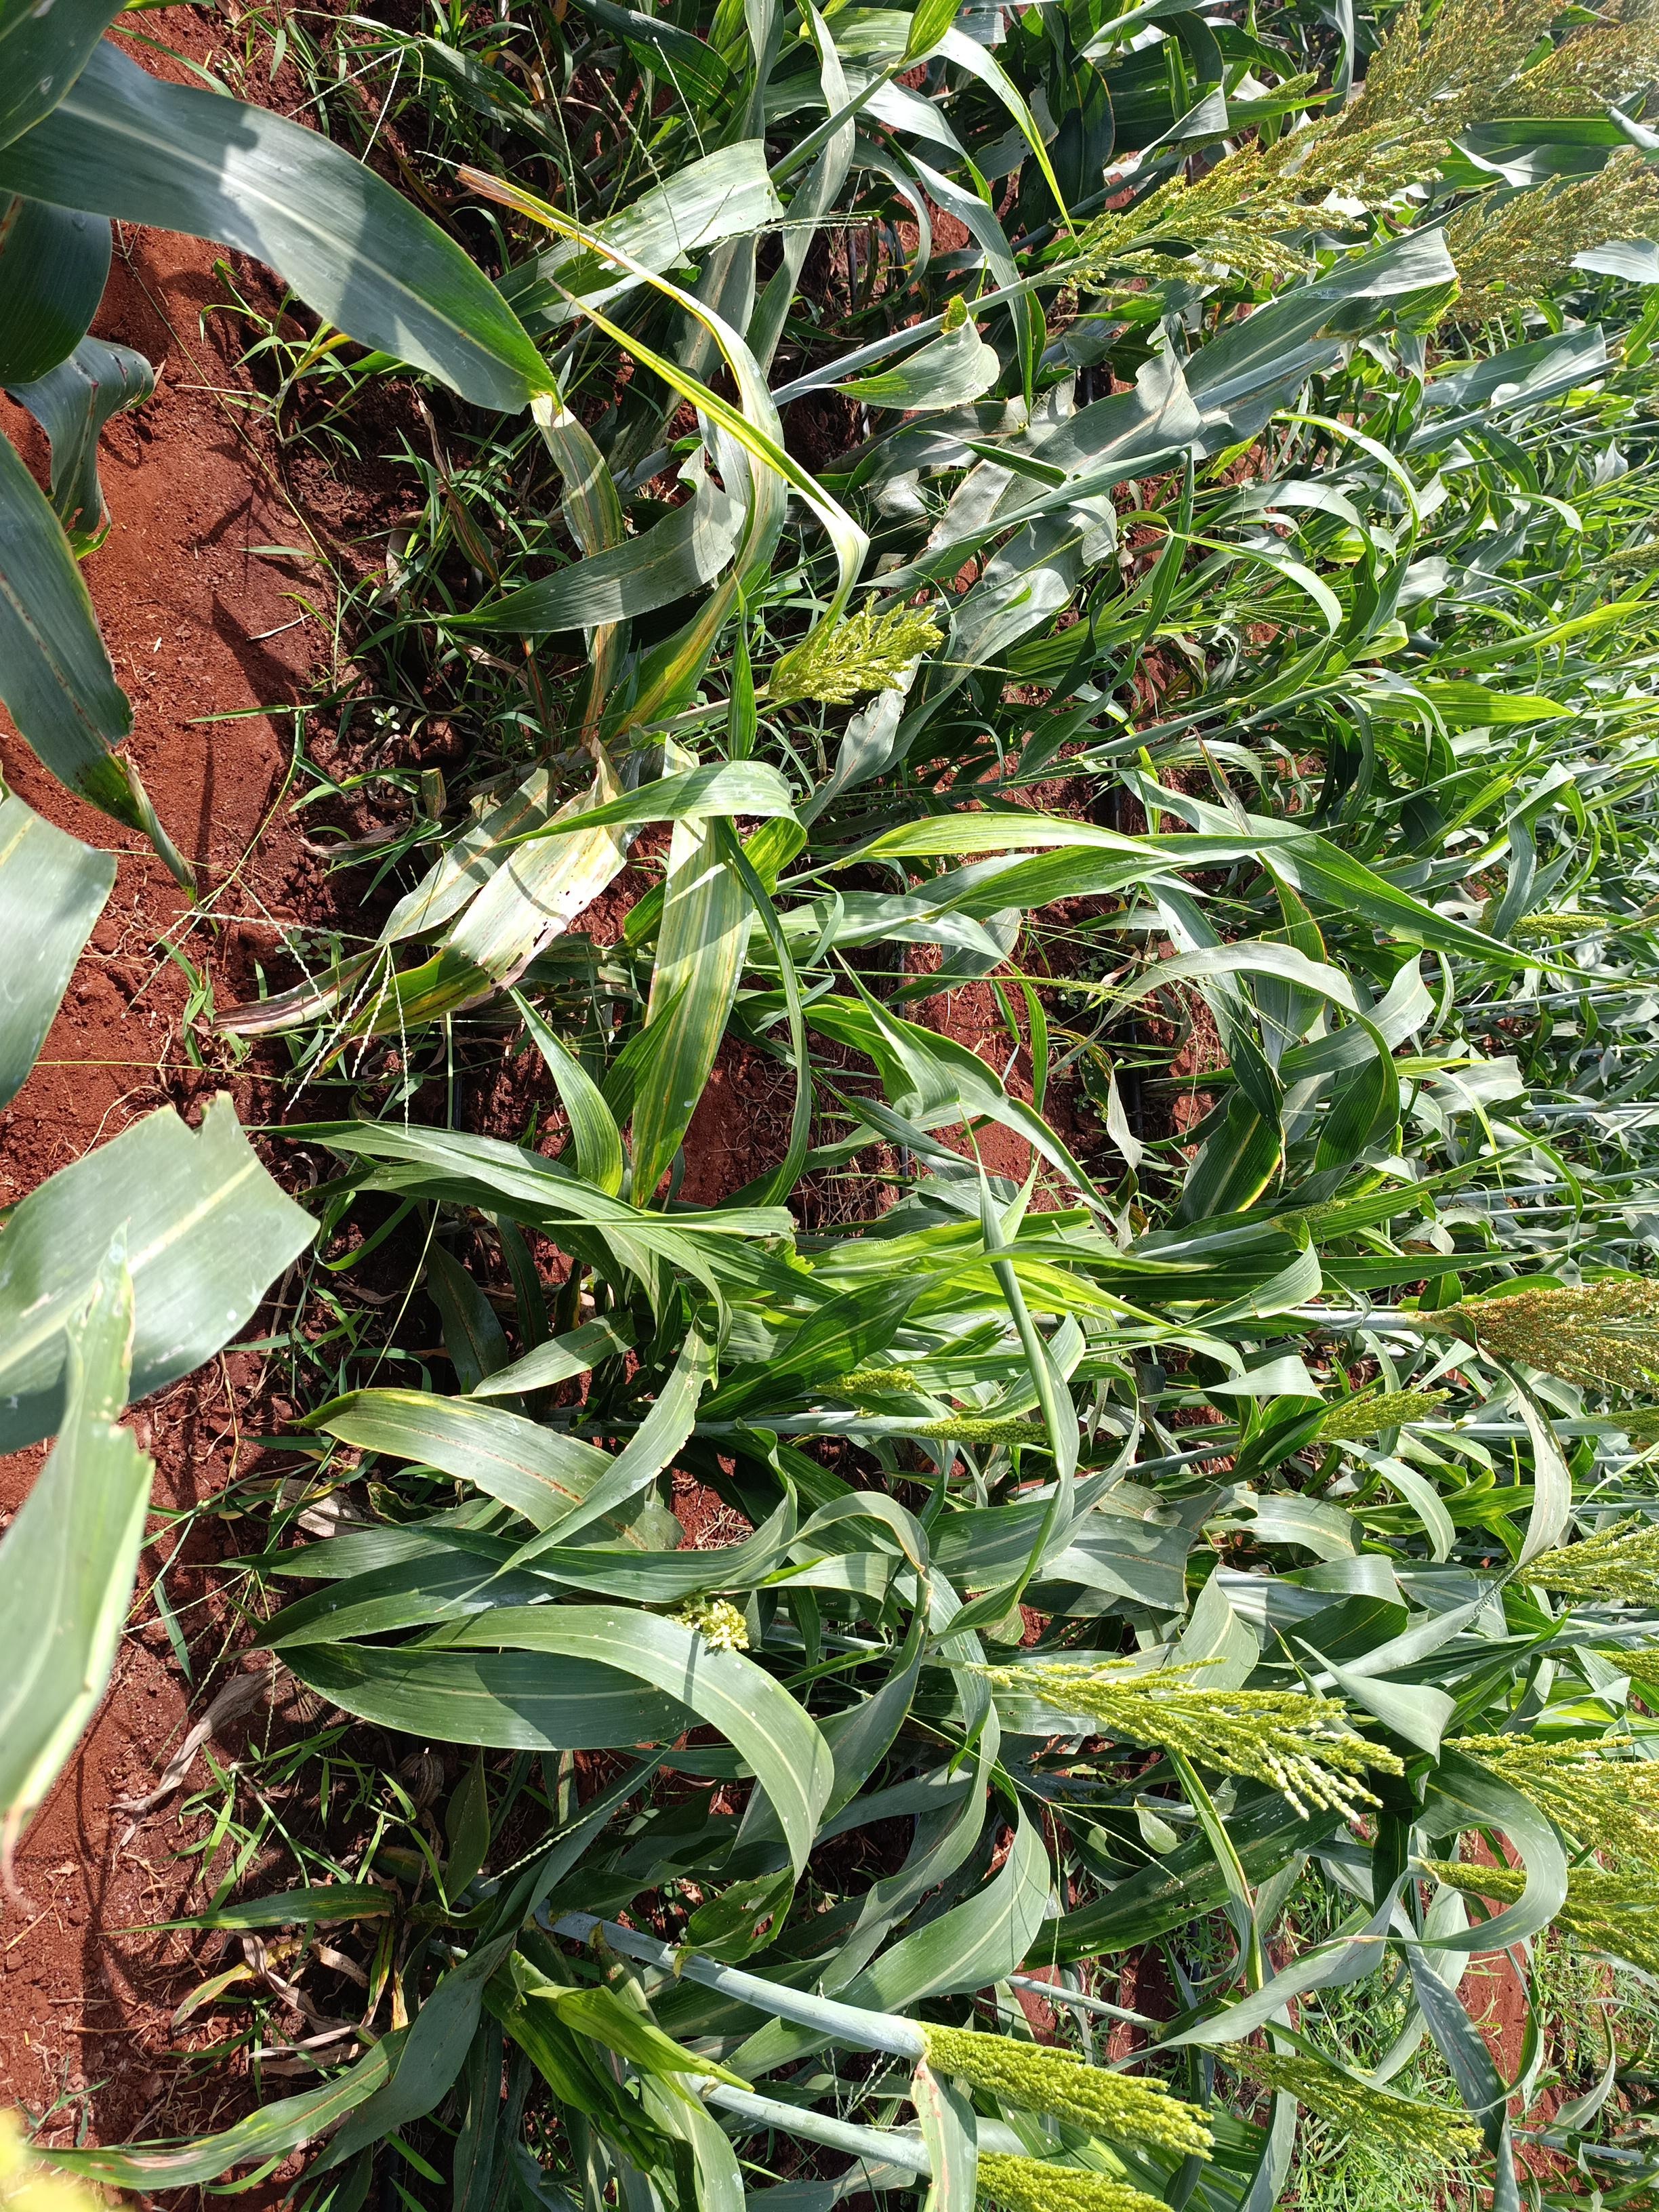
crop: sorghum
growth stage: flowering
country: Kenya
